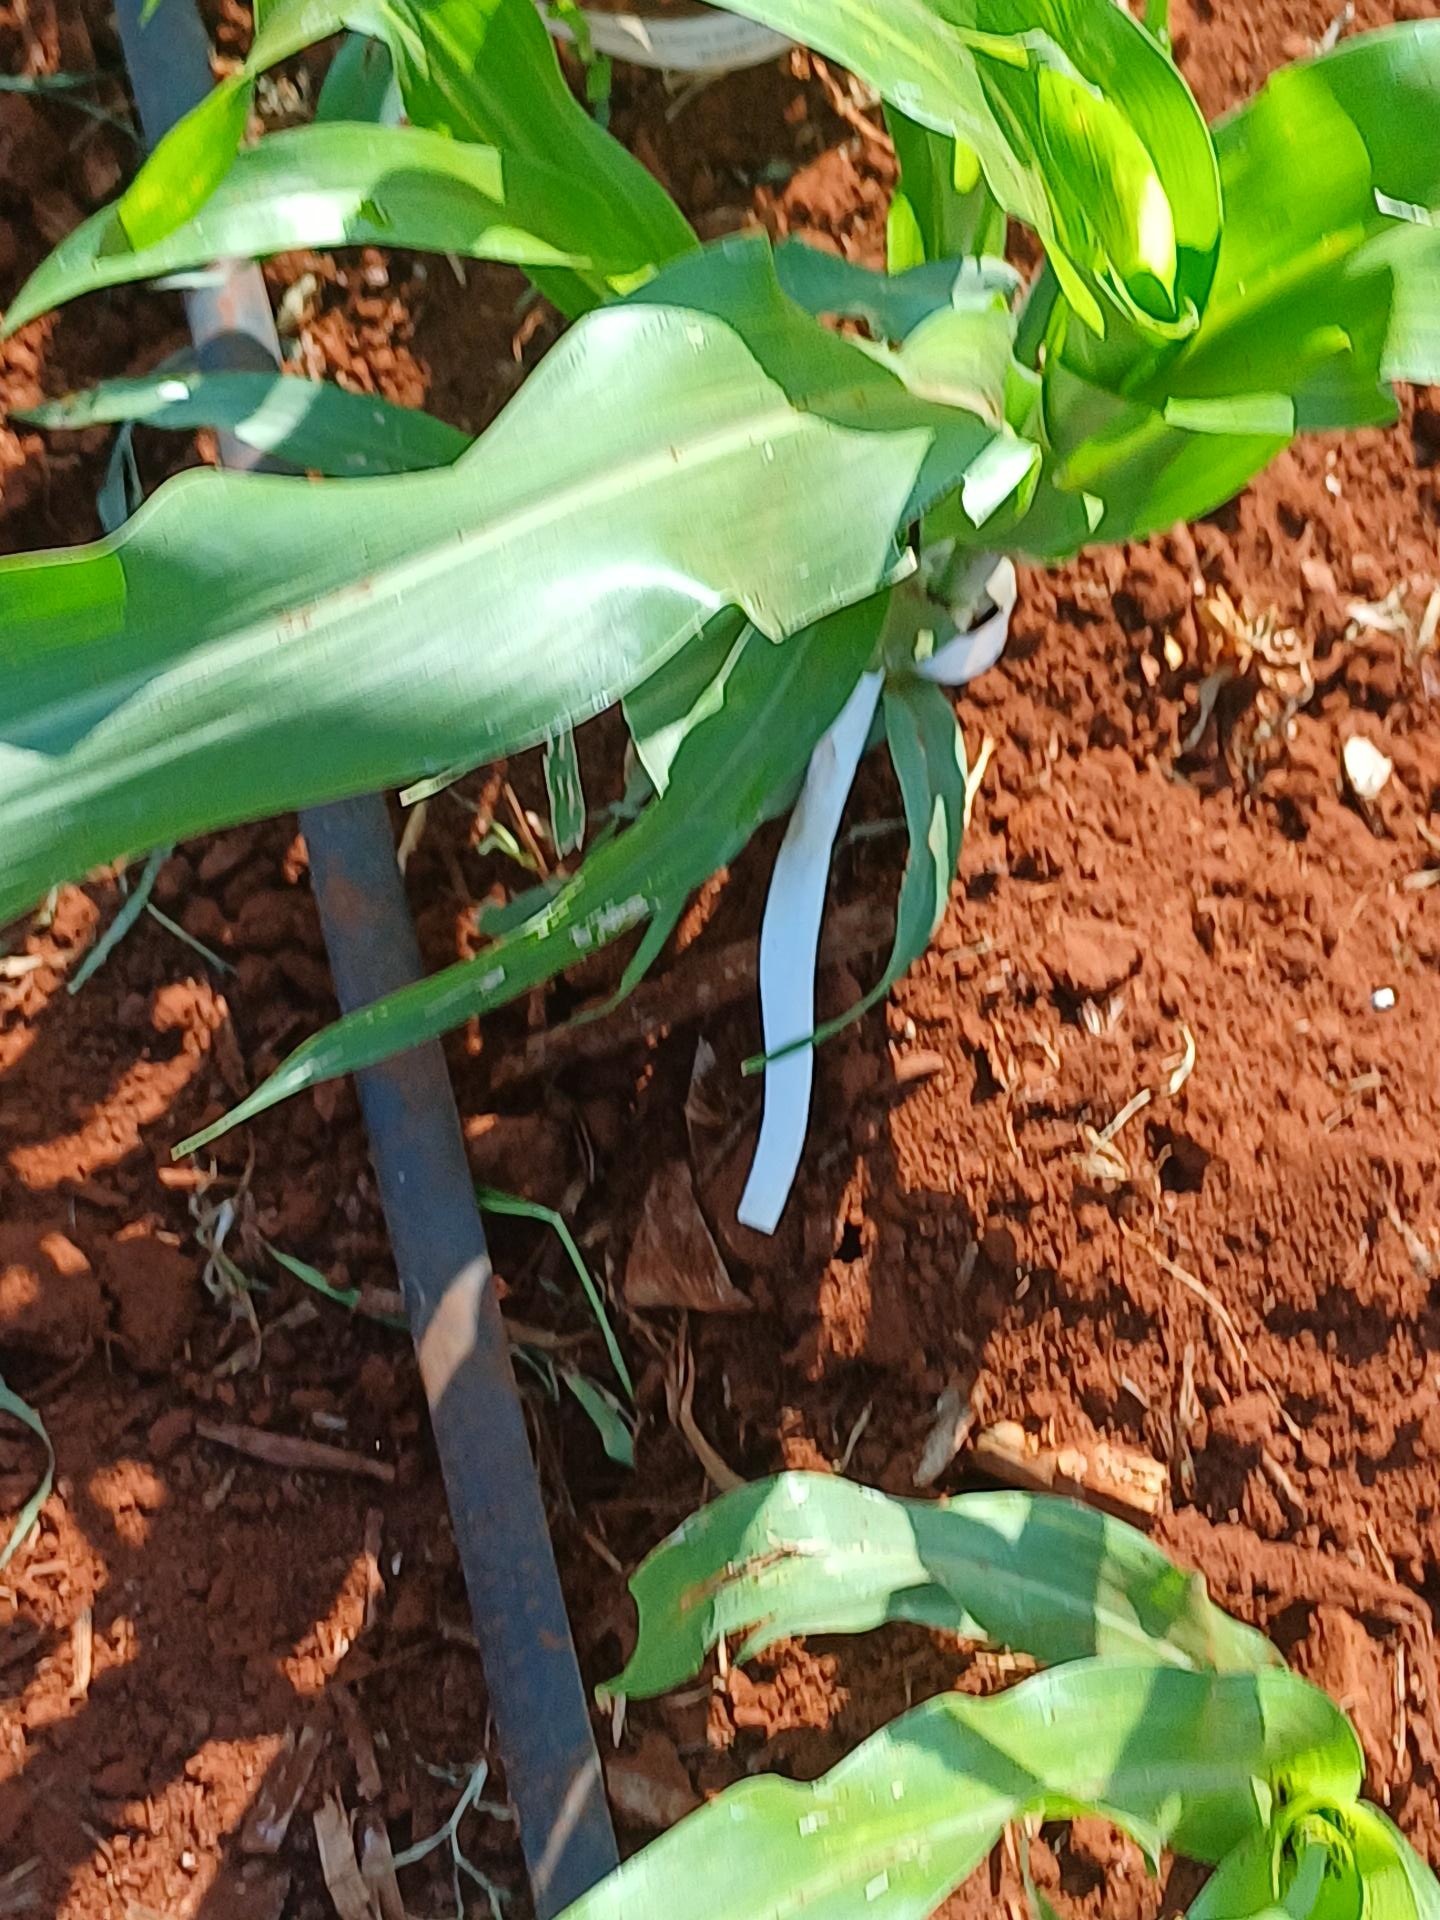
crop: sorghum
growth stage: vegetative
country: Kenya
